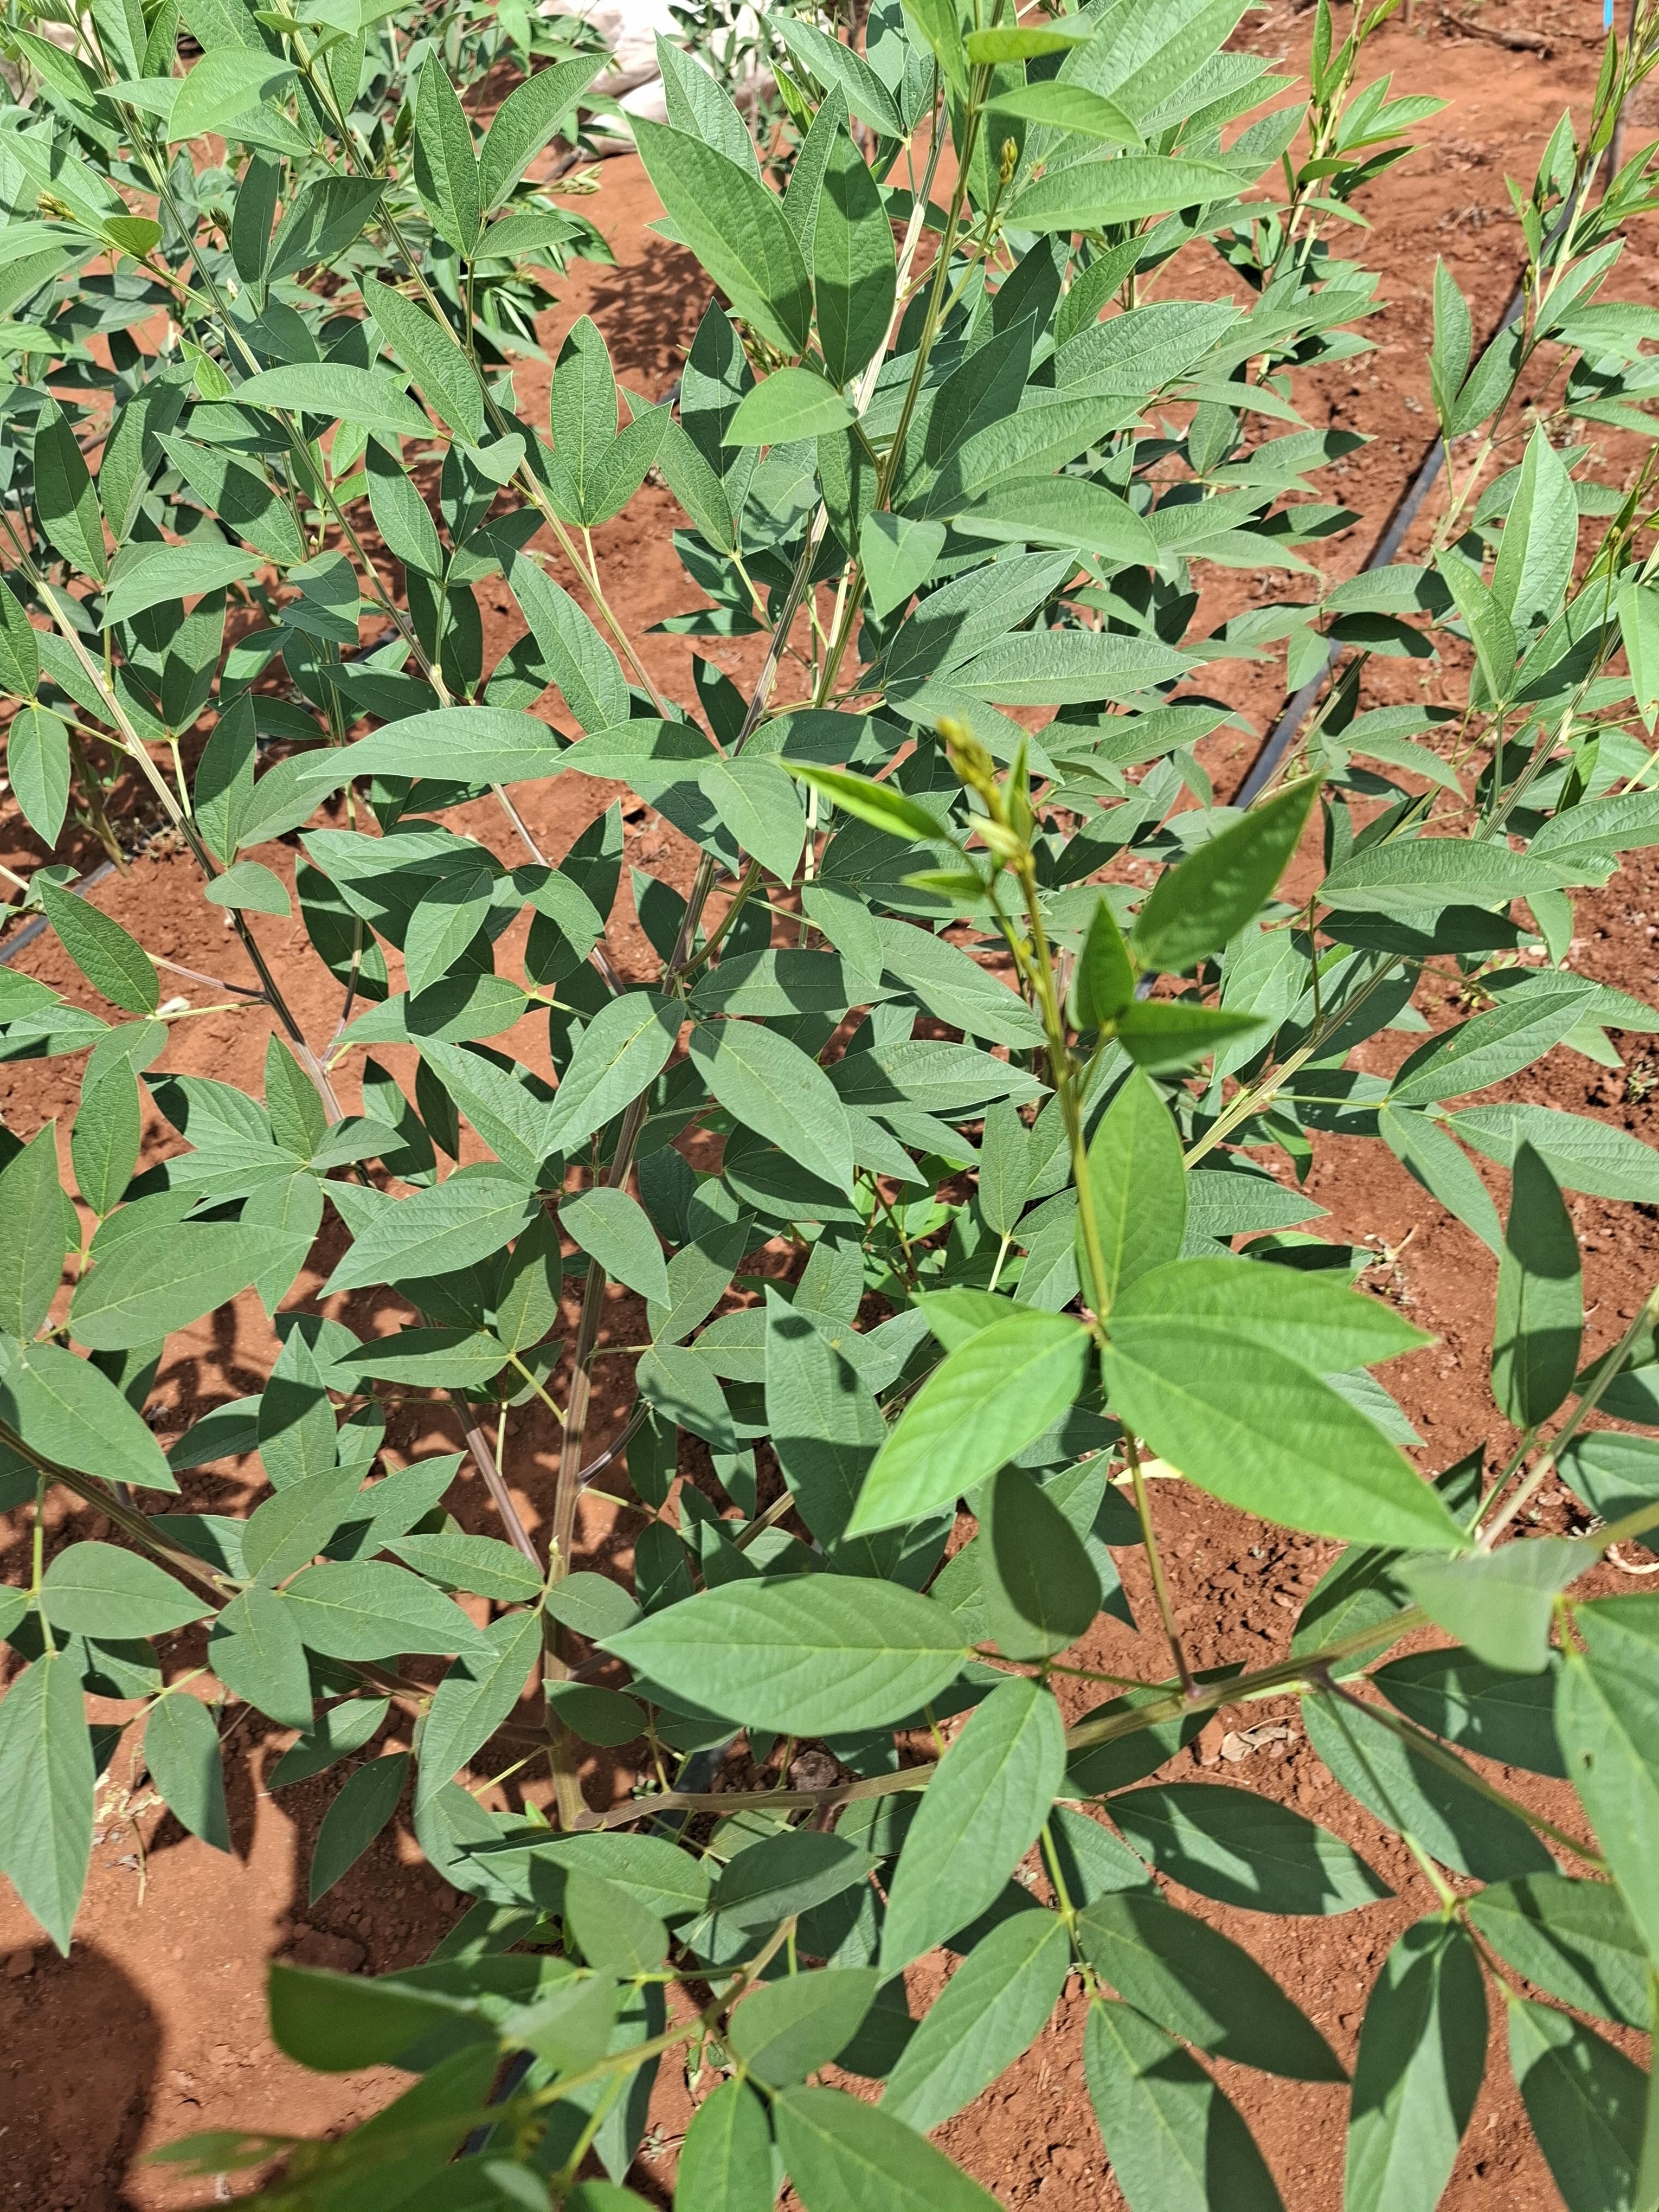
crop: pigeonpea
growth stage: vegetative
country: Kenya
